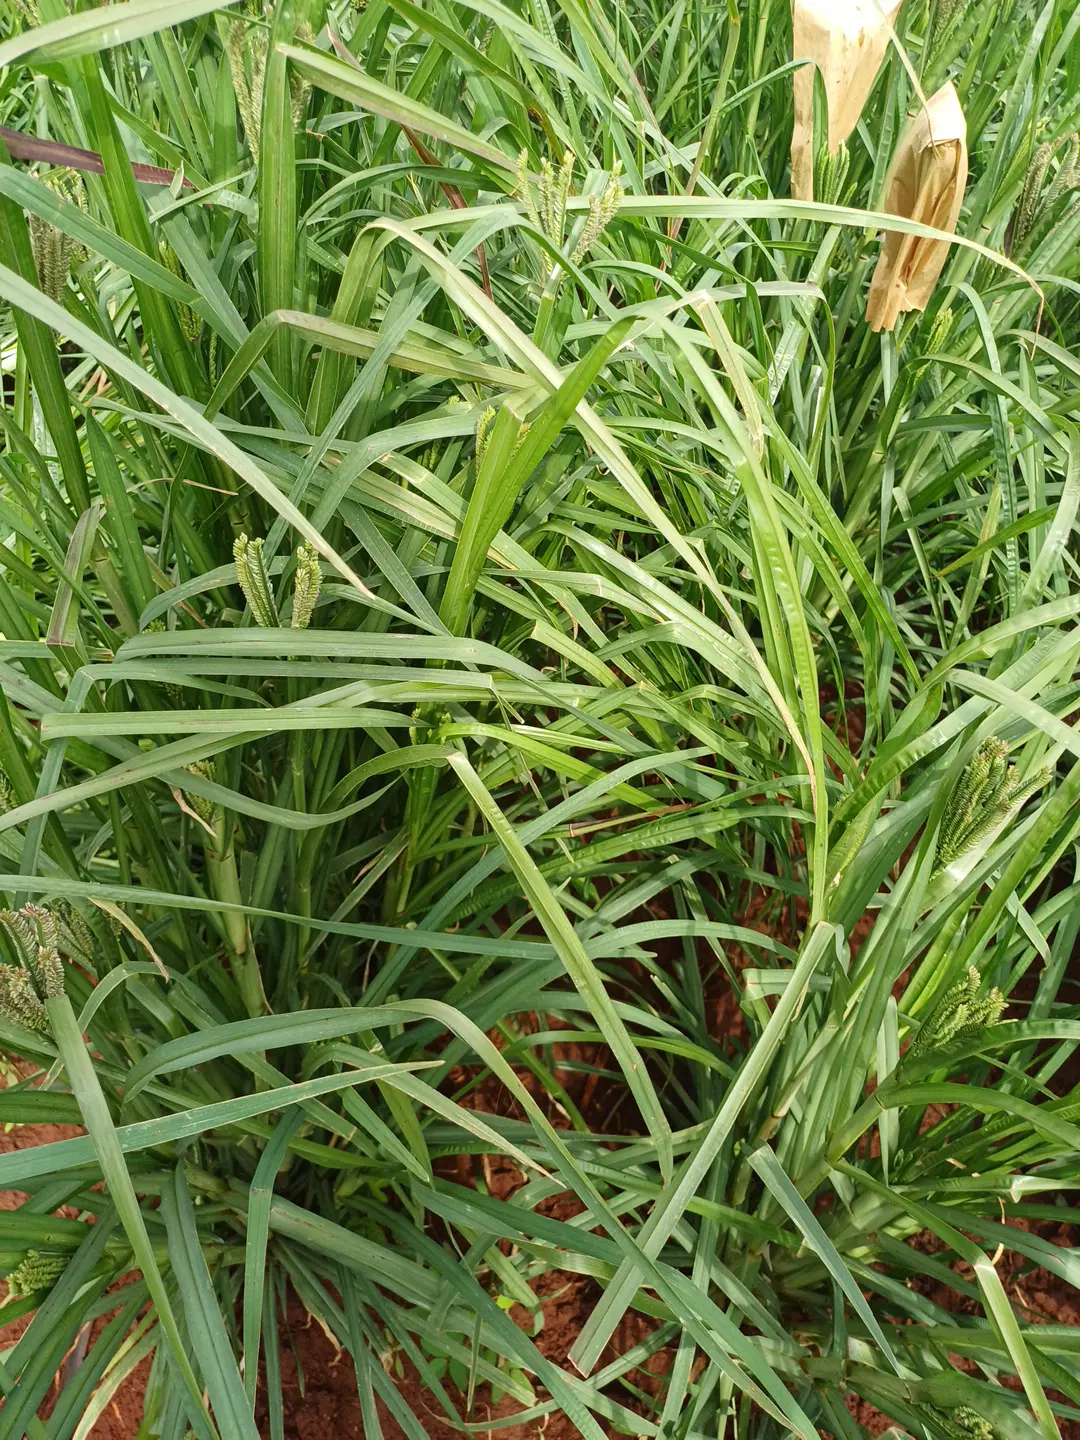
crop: finger millet
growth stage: heading tuber
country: Kenya
